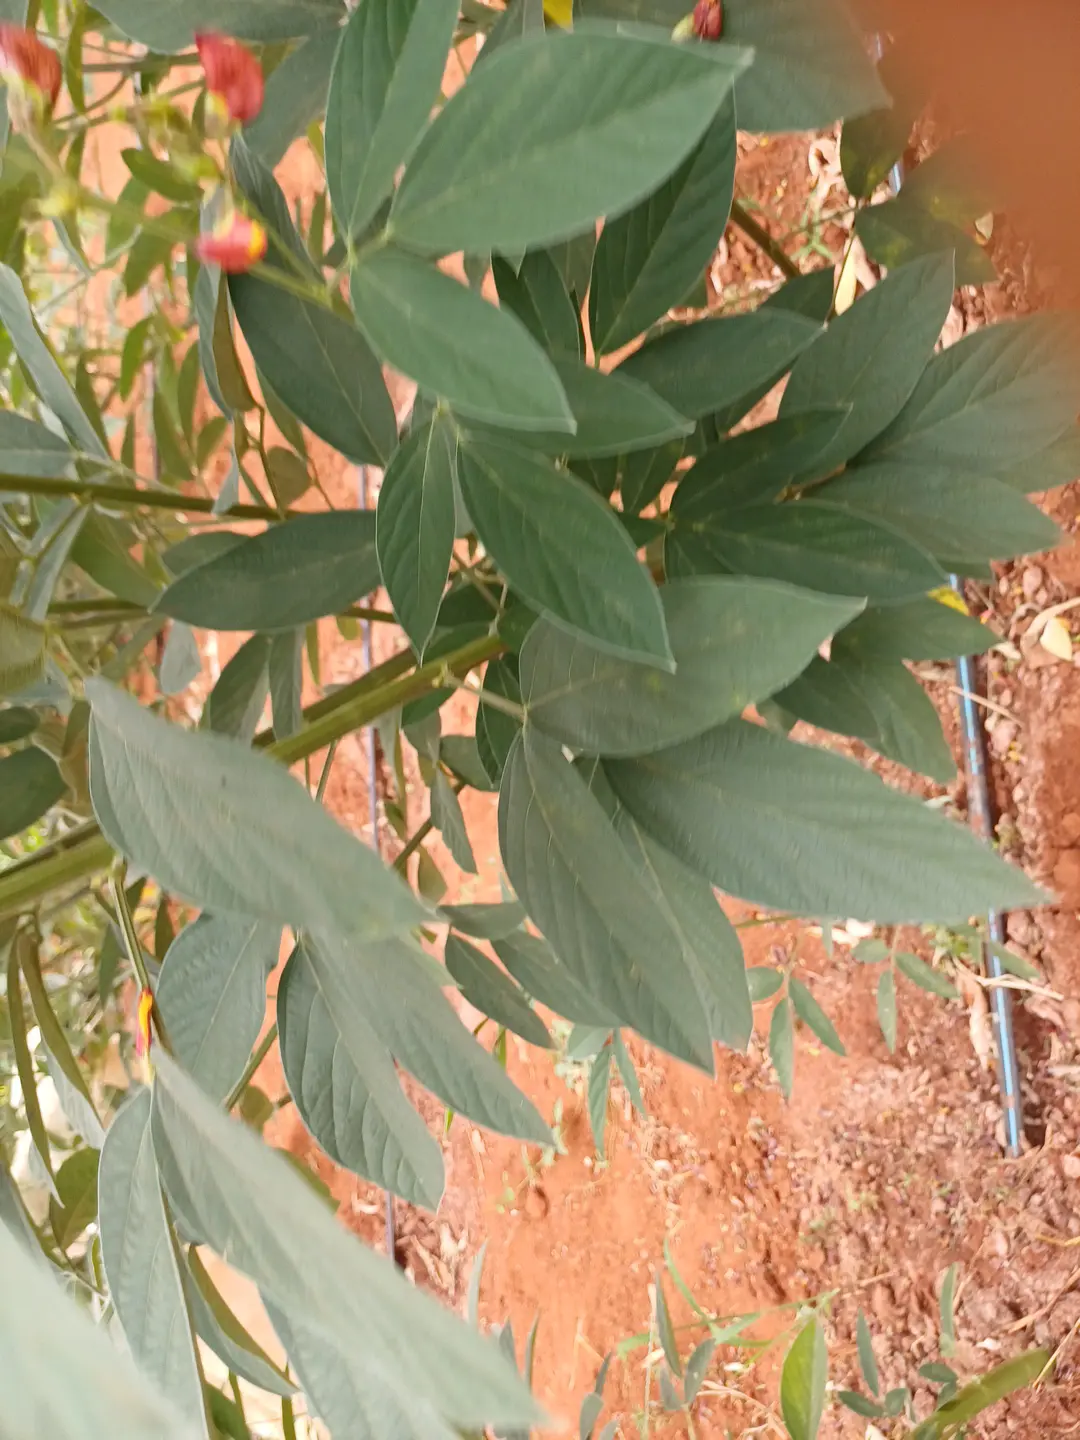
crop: pigeonpea
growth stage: development pod
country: Kenya
